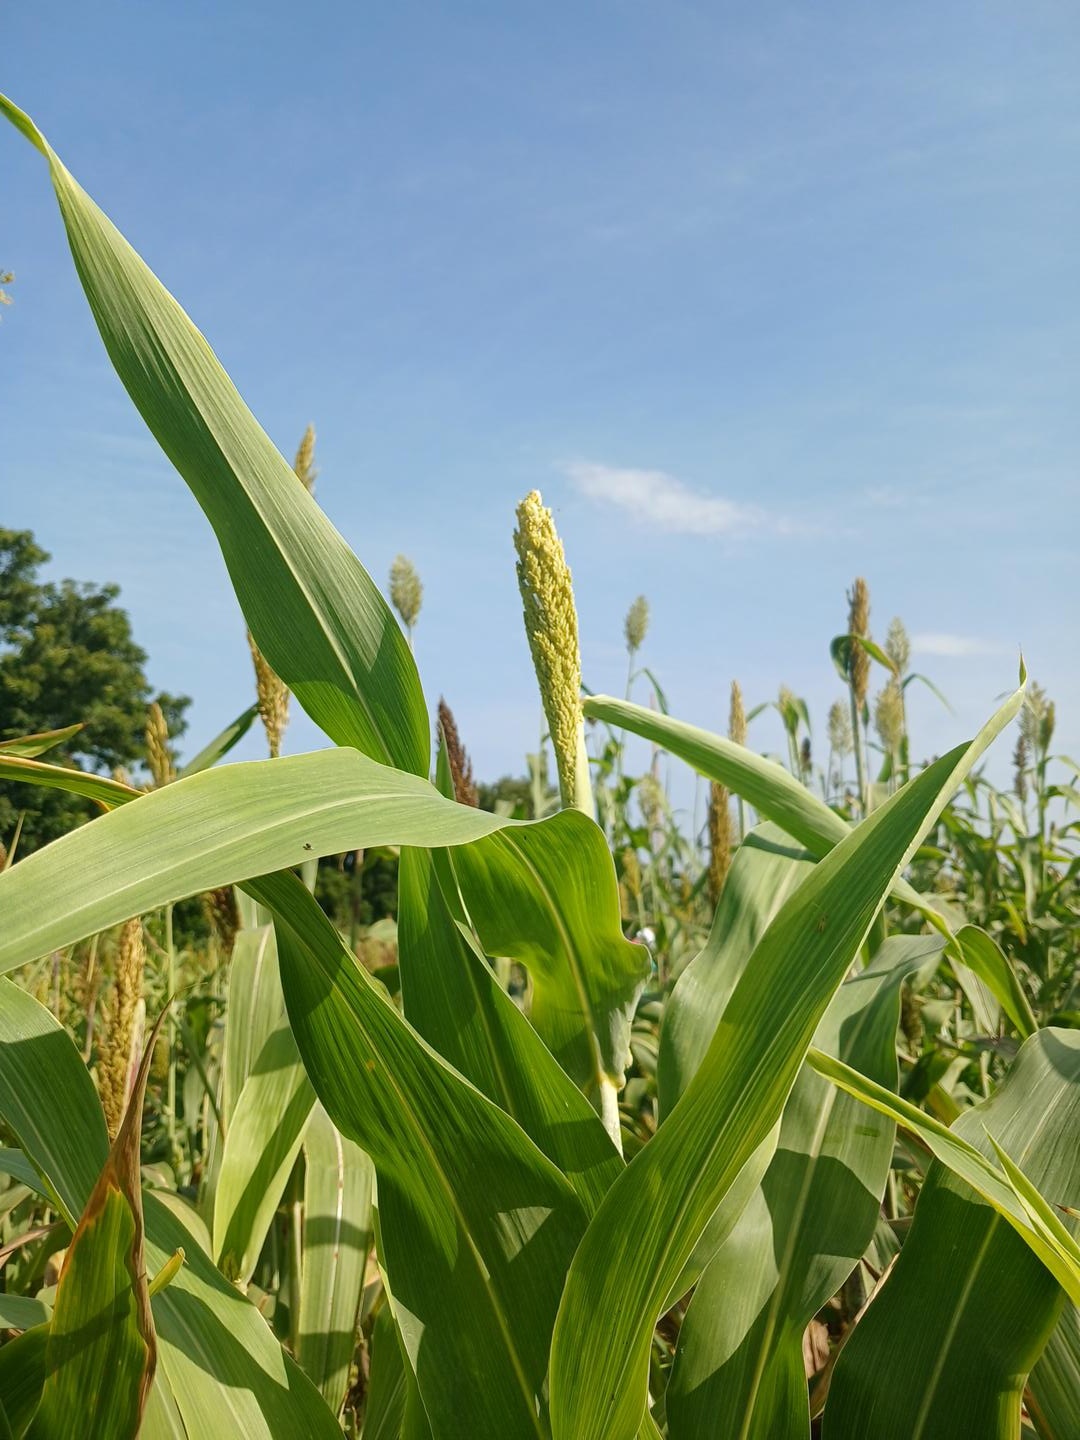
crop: sorghum
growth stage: heading tuber
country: Senegal
